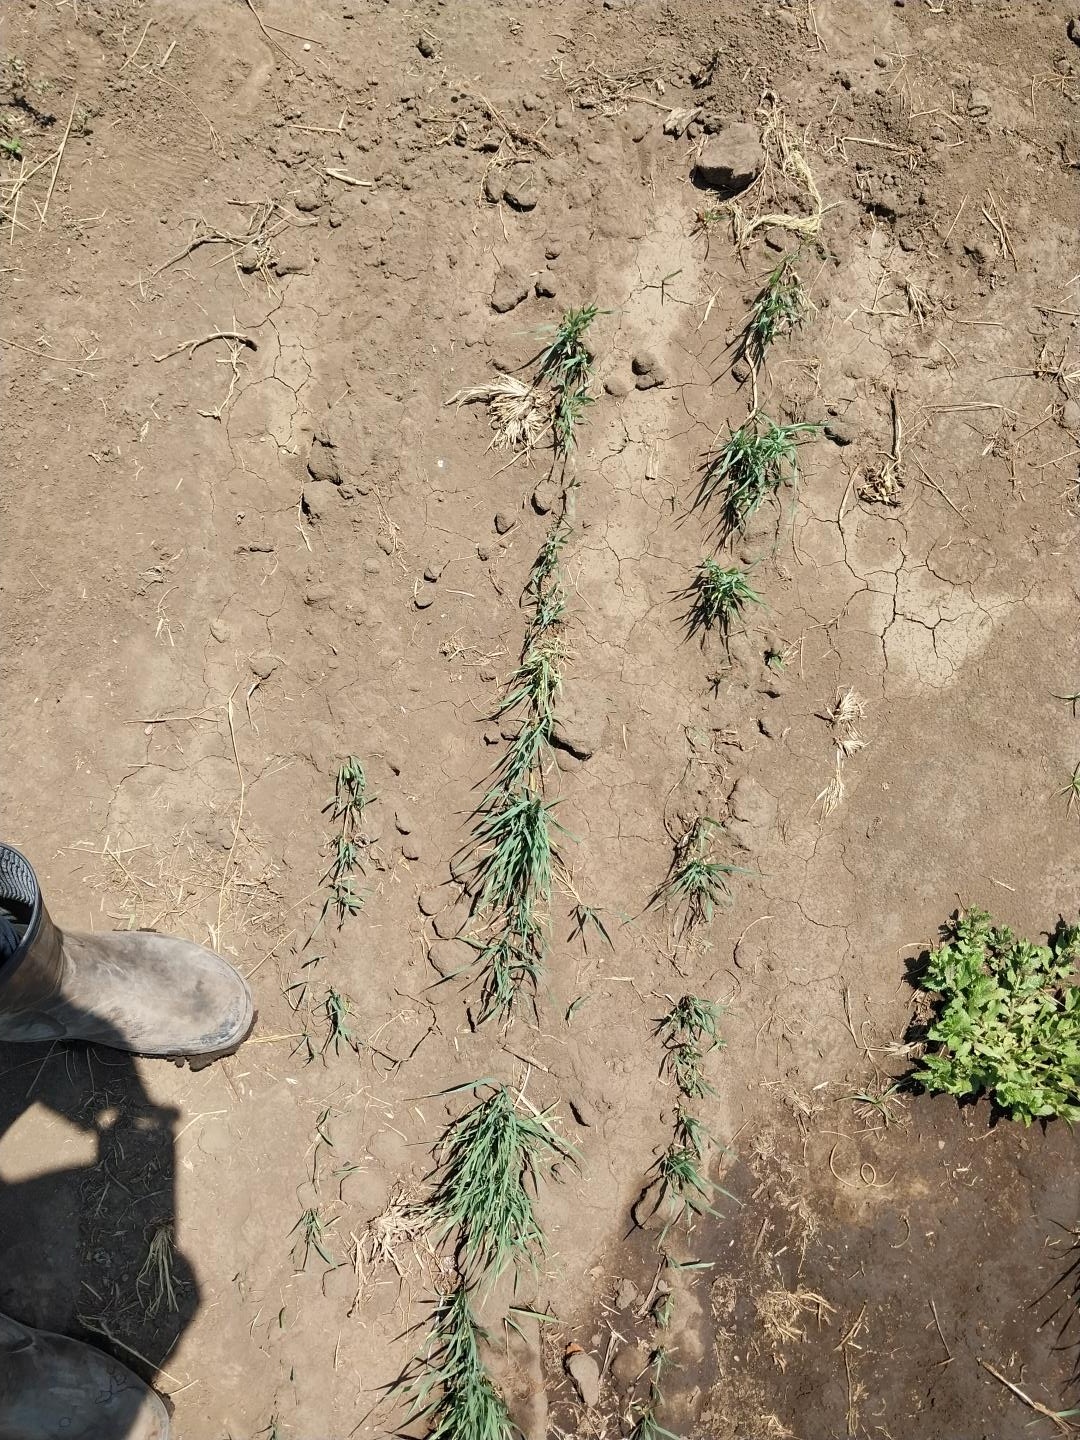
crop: wheat
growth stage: vegetative
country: Tanzania
